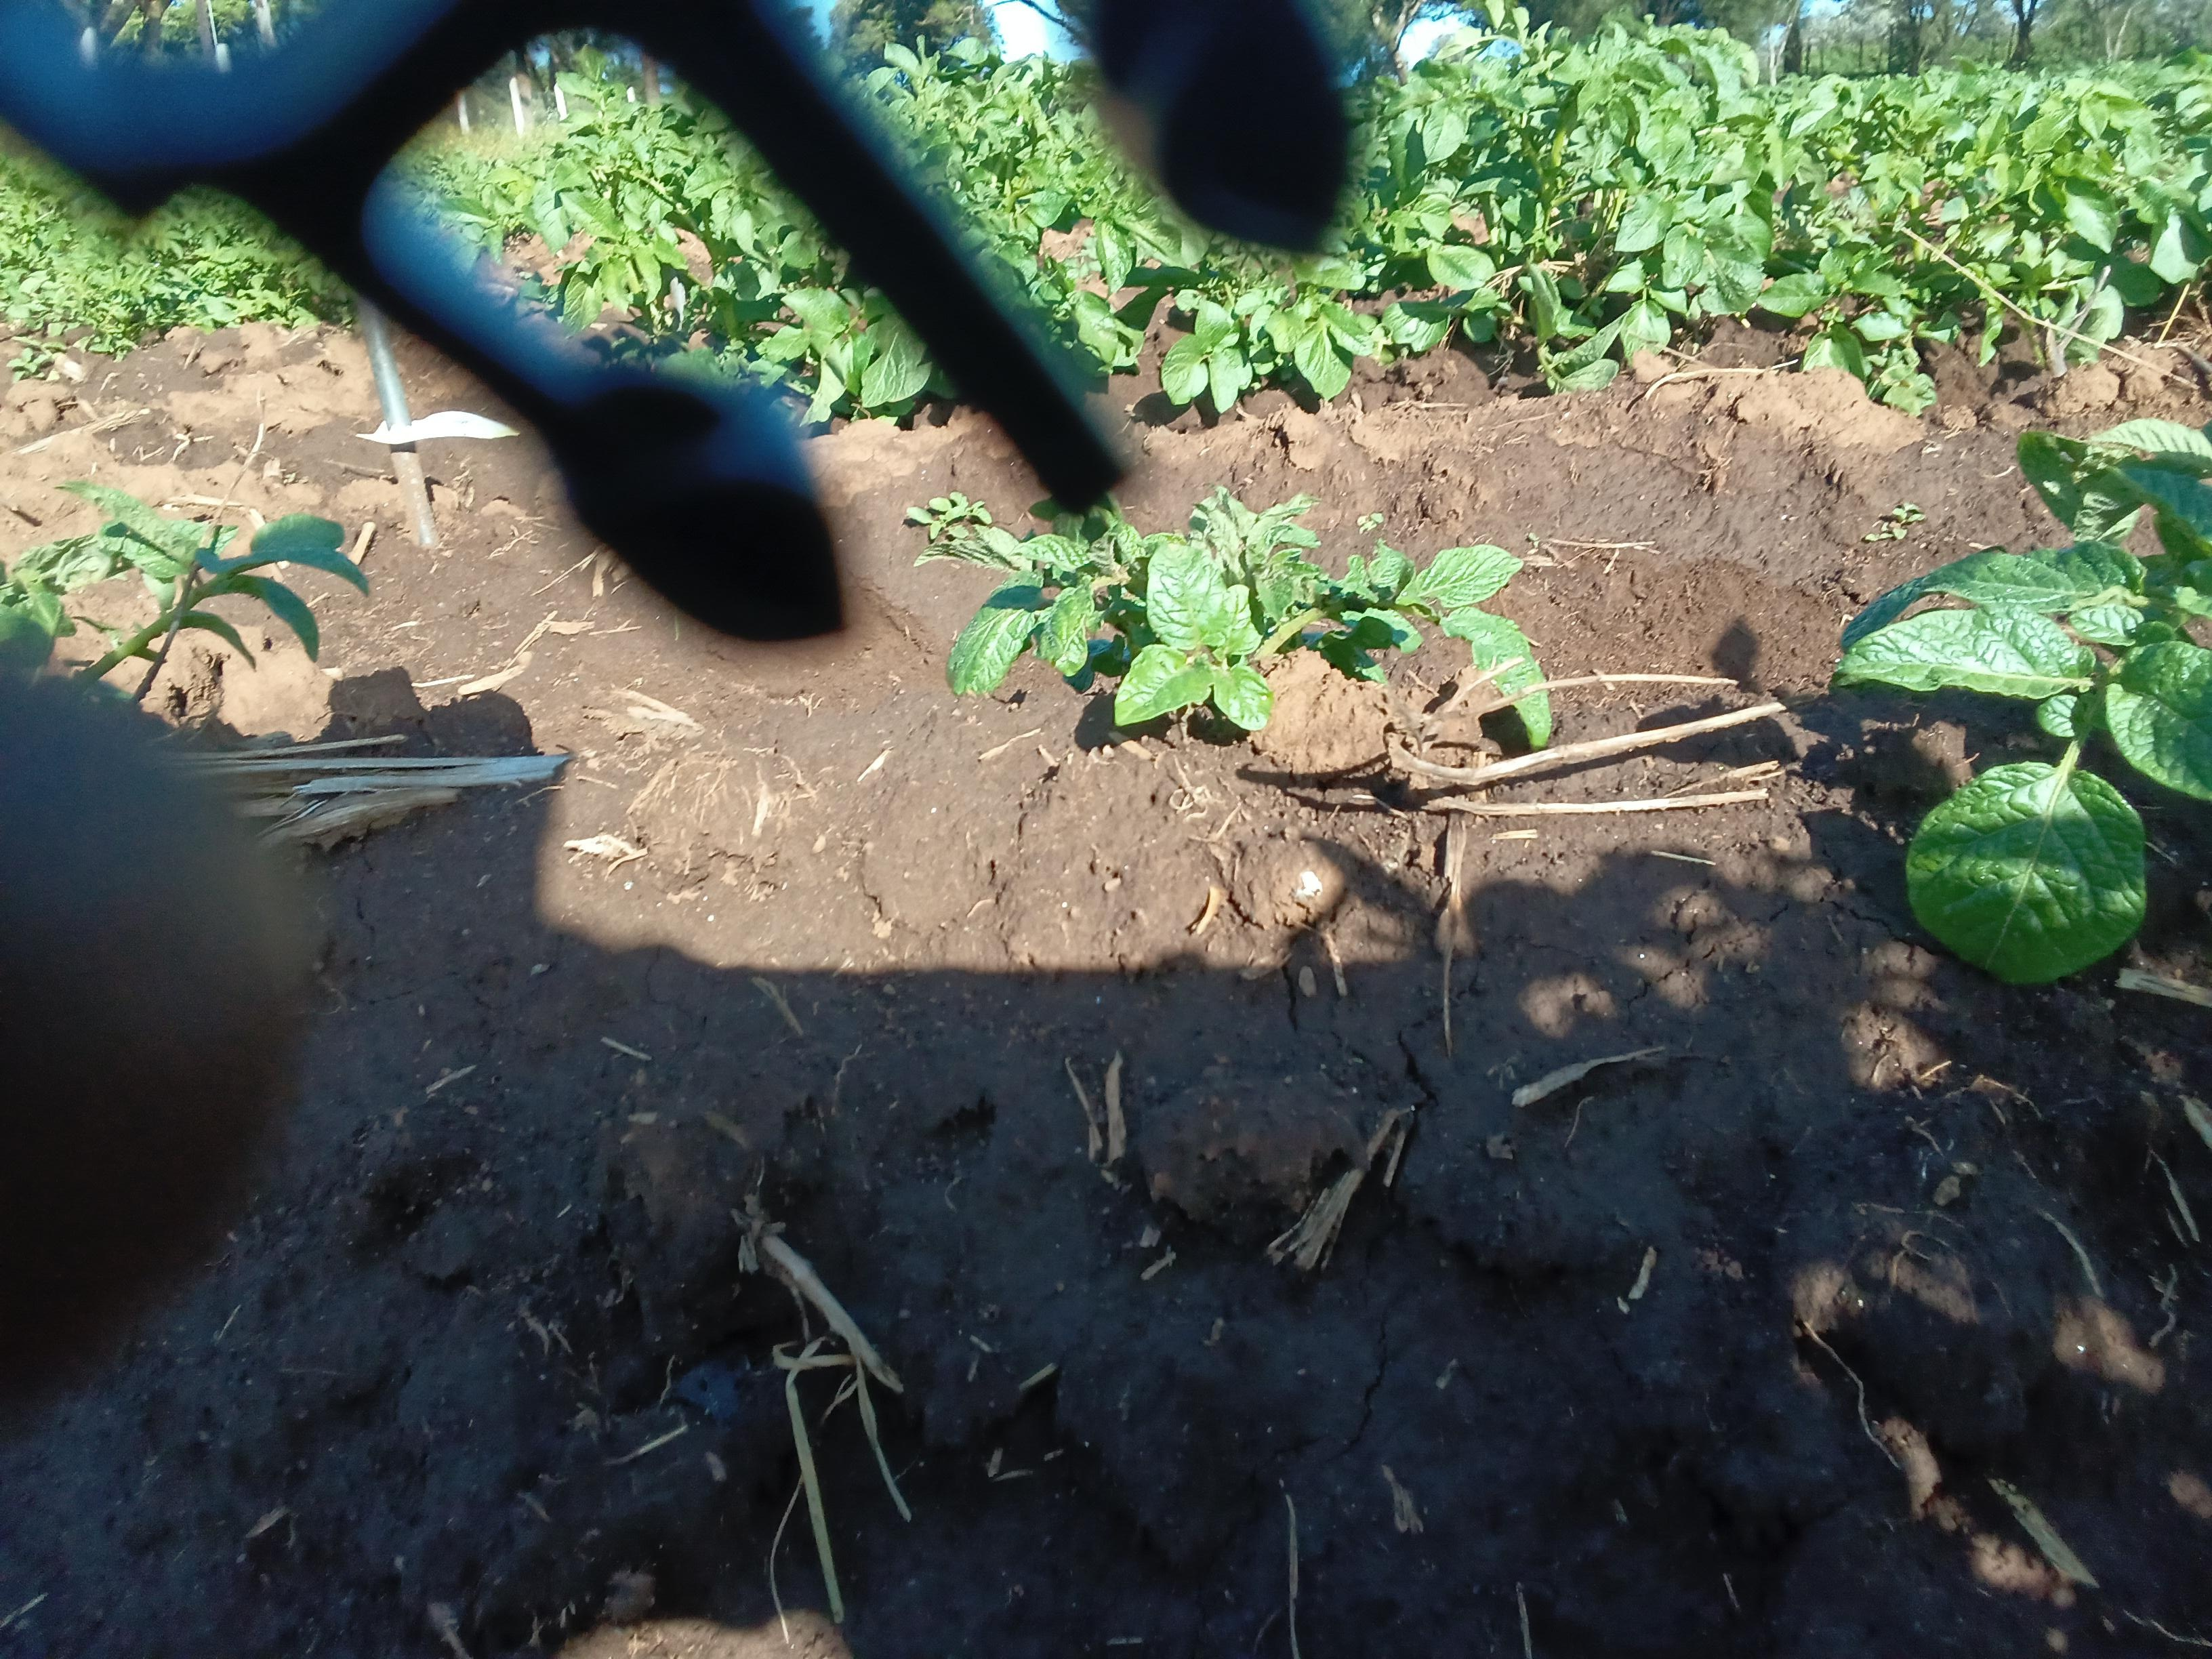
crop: potato
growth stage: vegetative
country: Kenya
